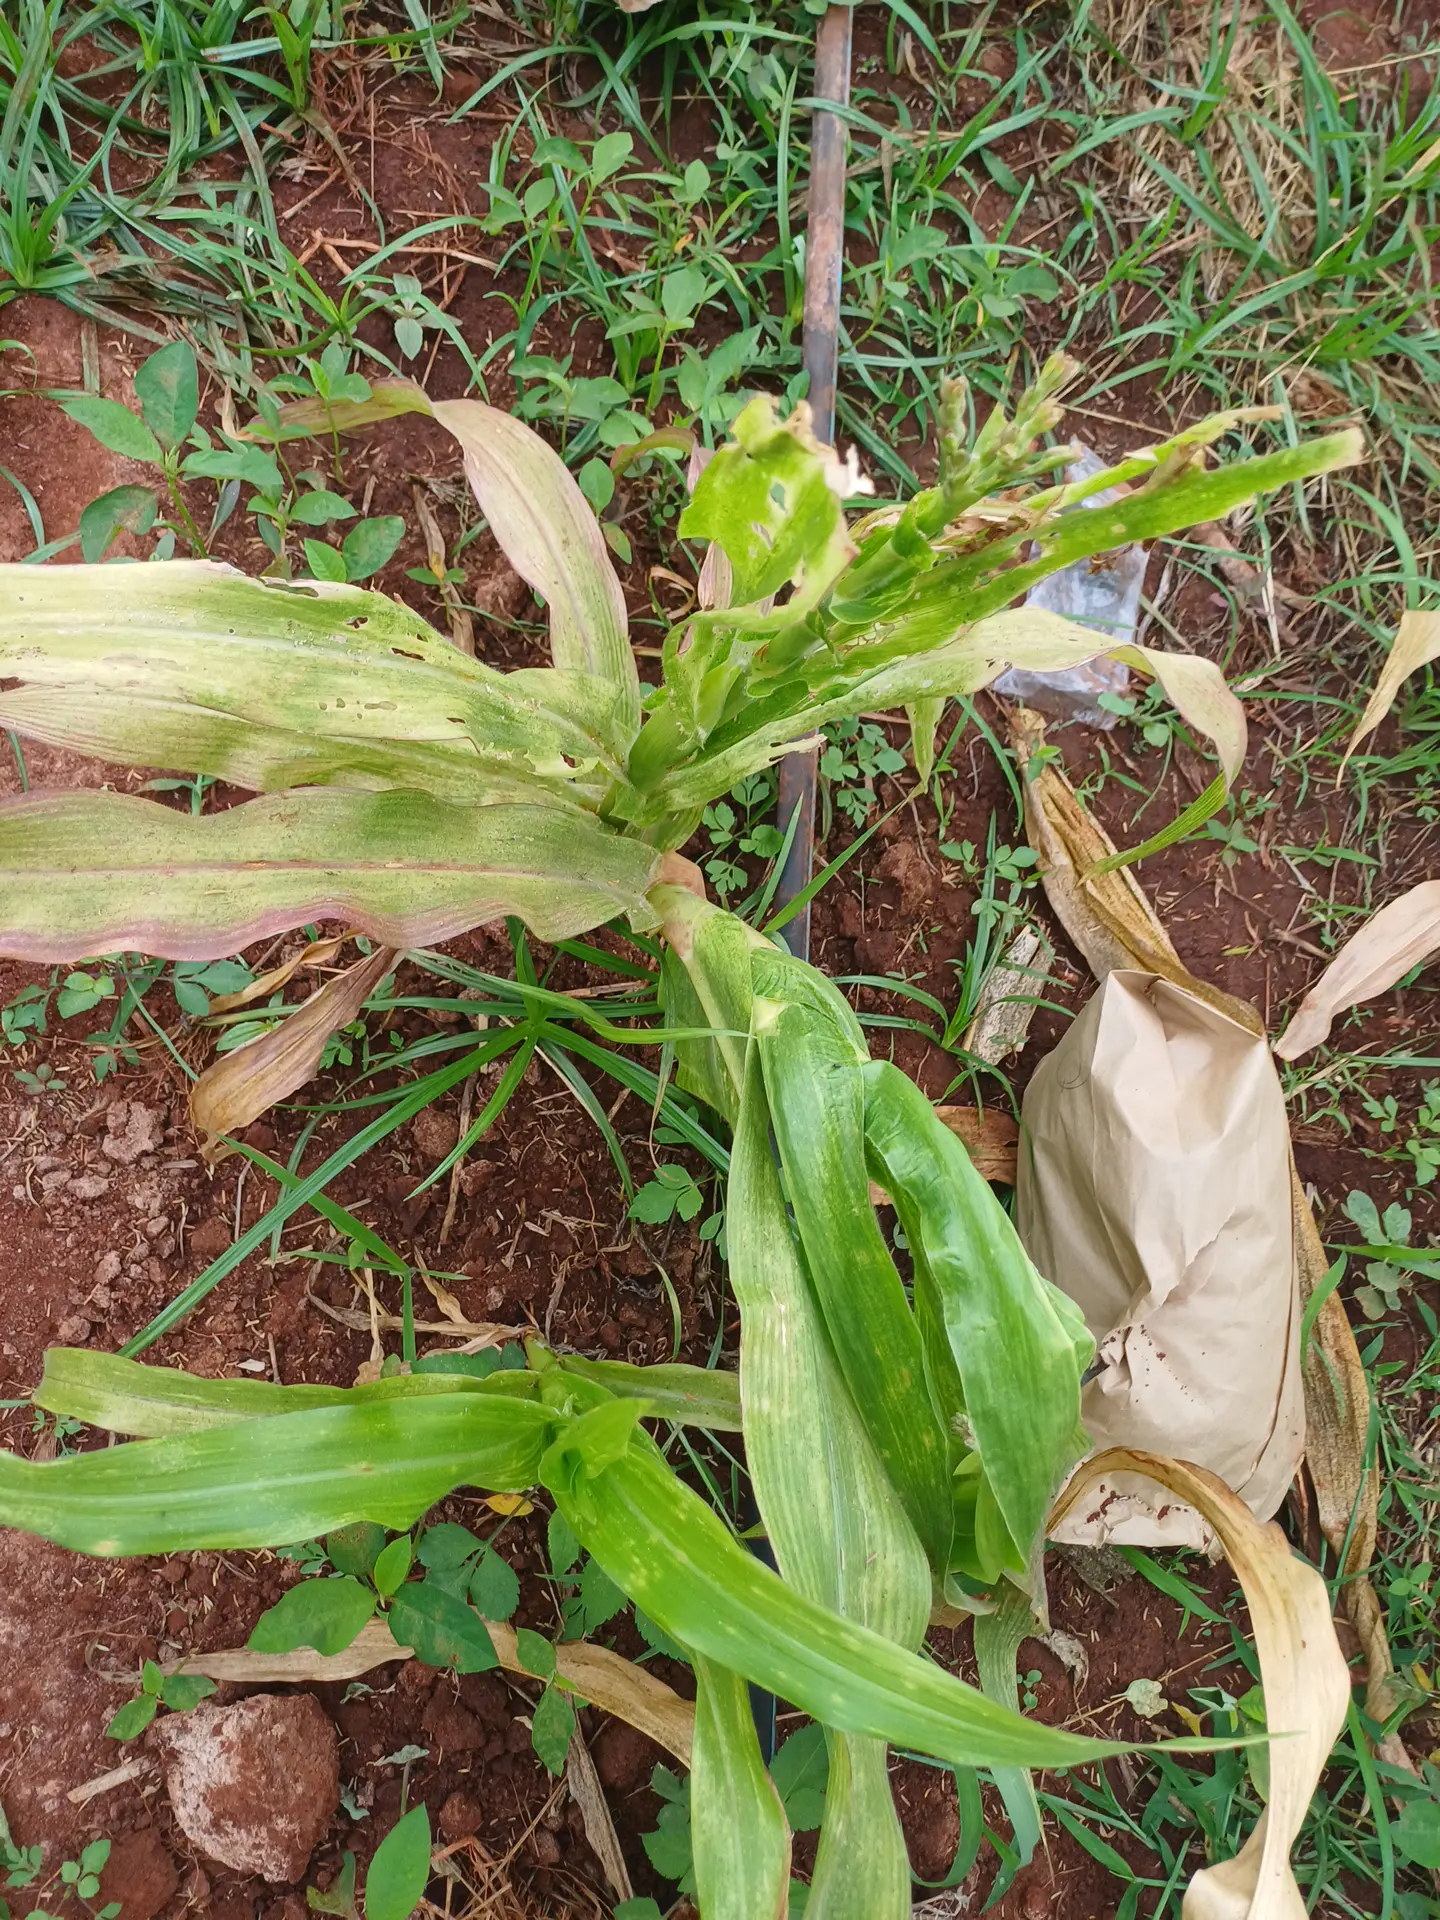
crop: maize
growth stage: flowering
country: Kenya
